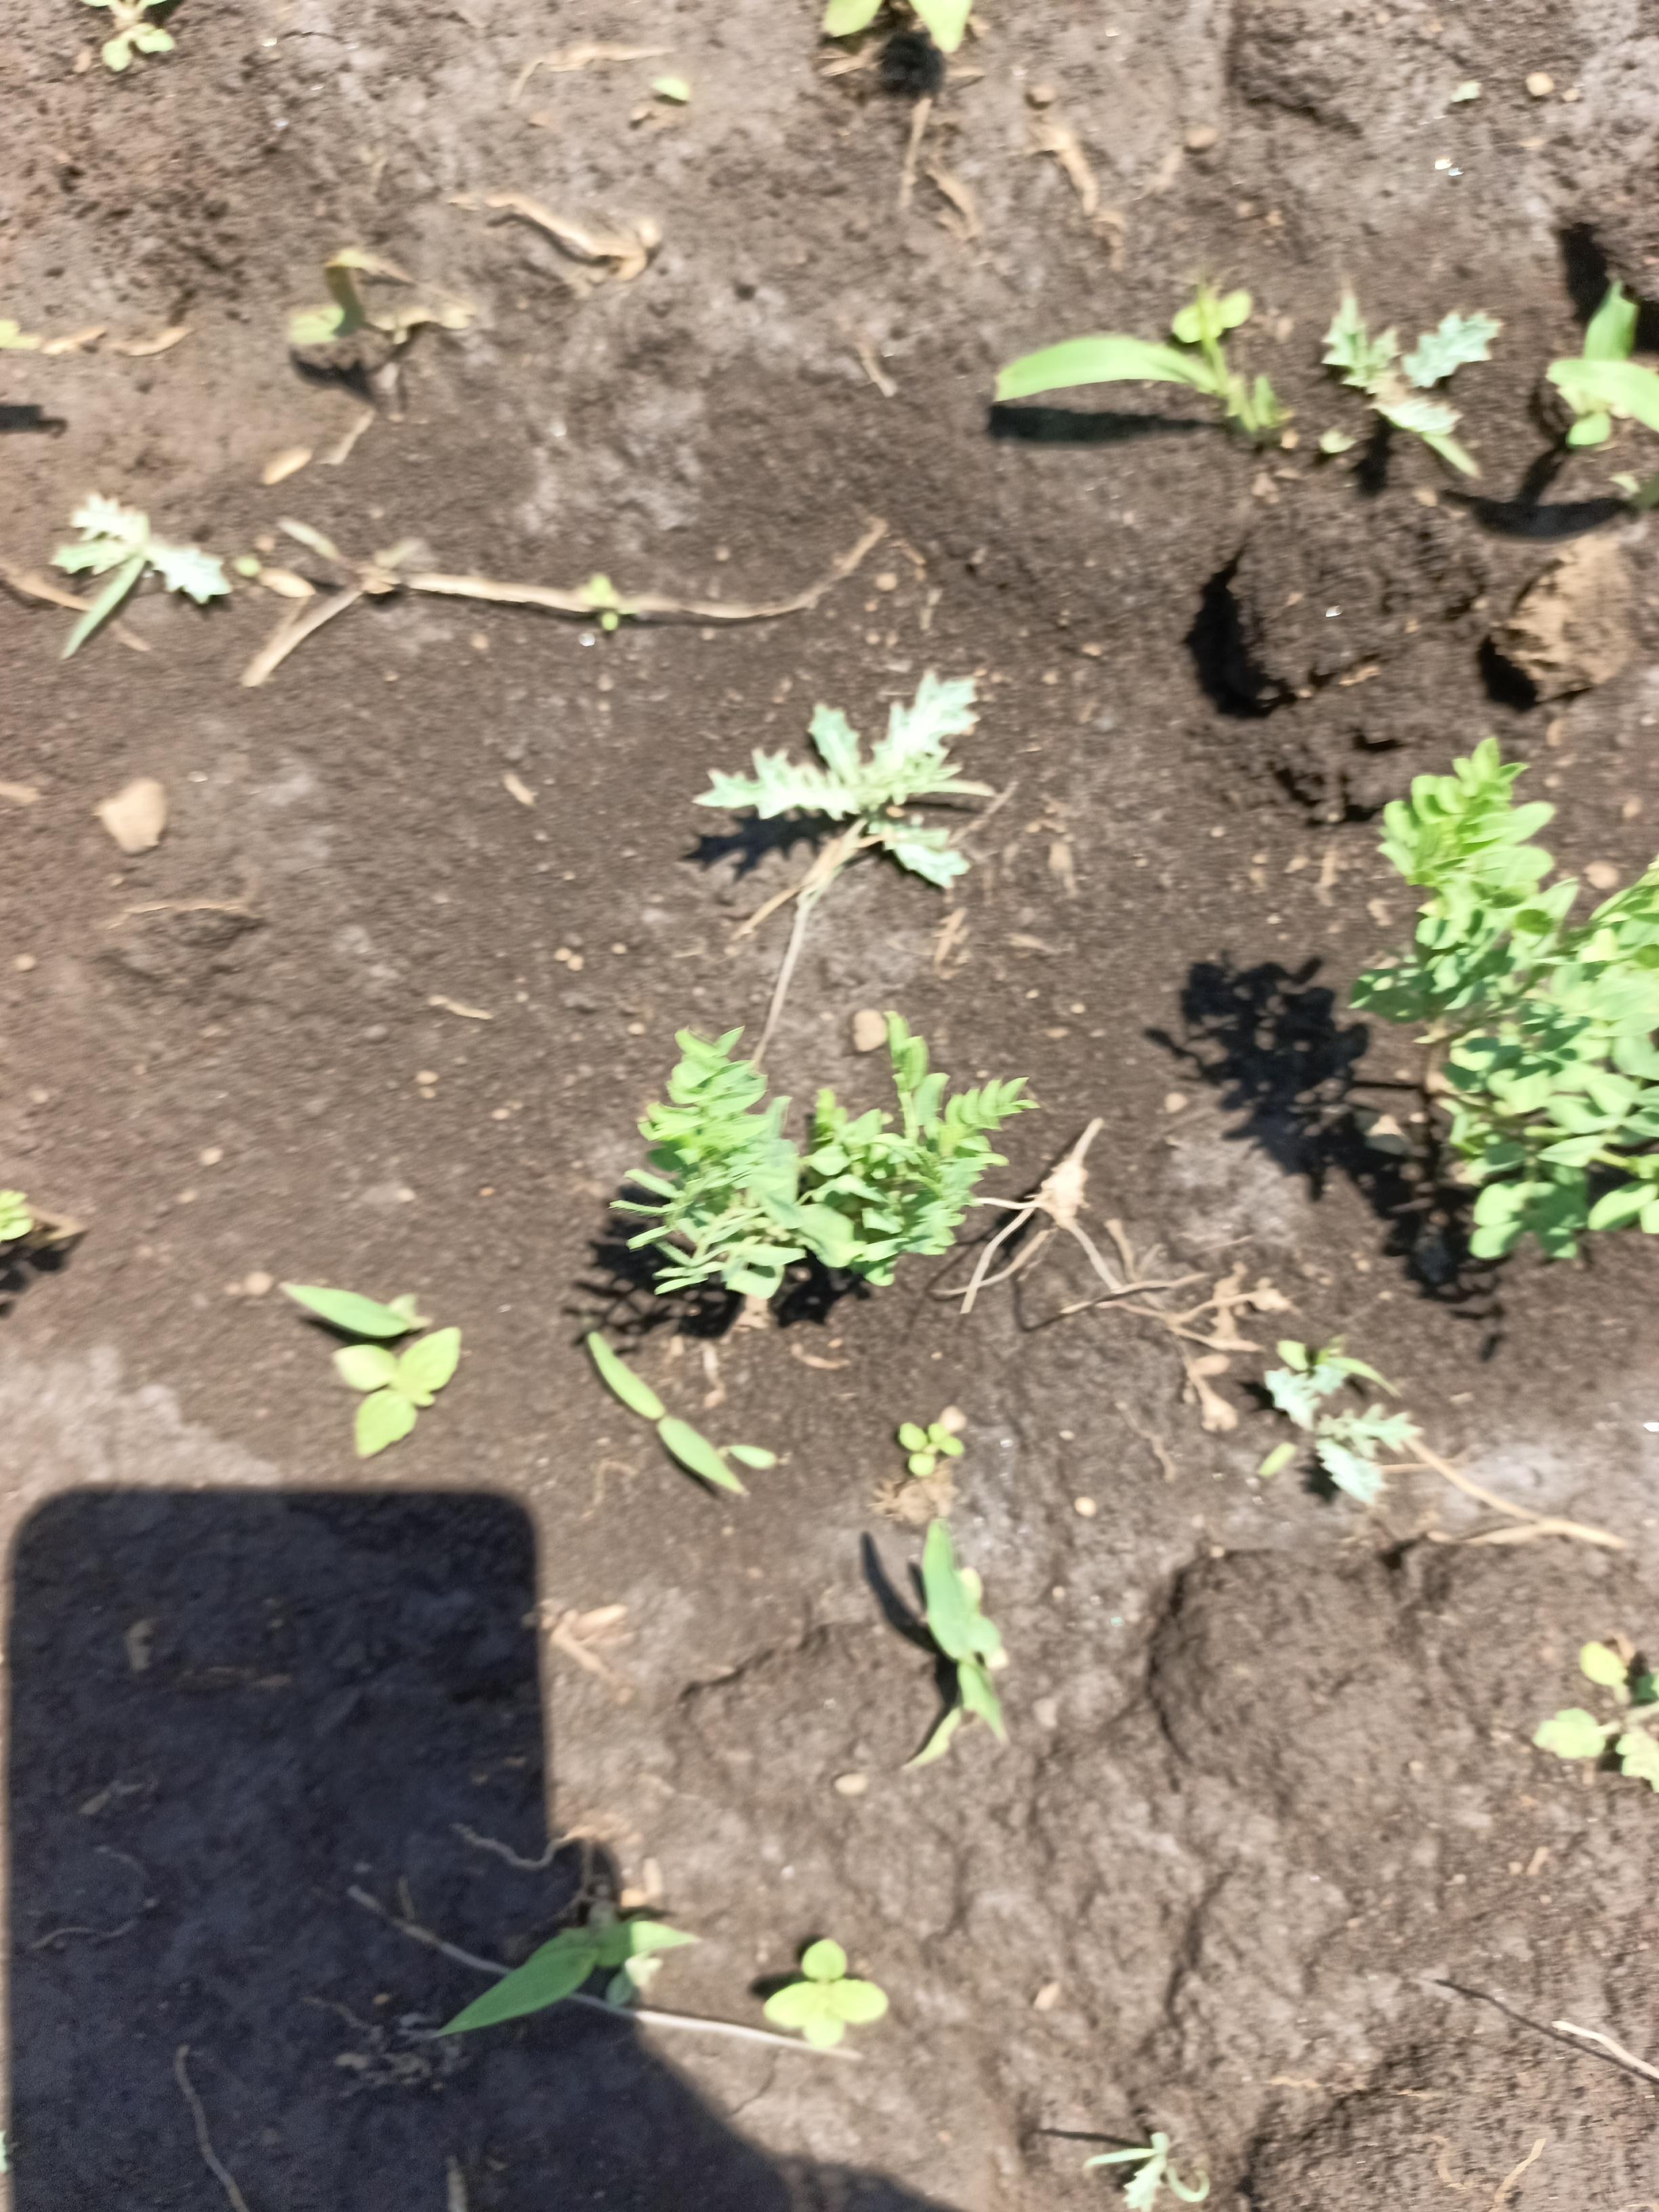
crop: lentil
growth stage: vegetative
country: Tanzania
